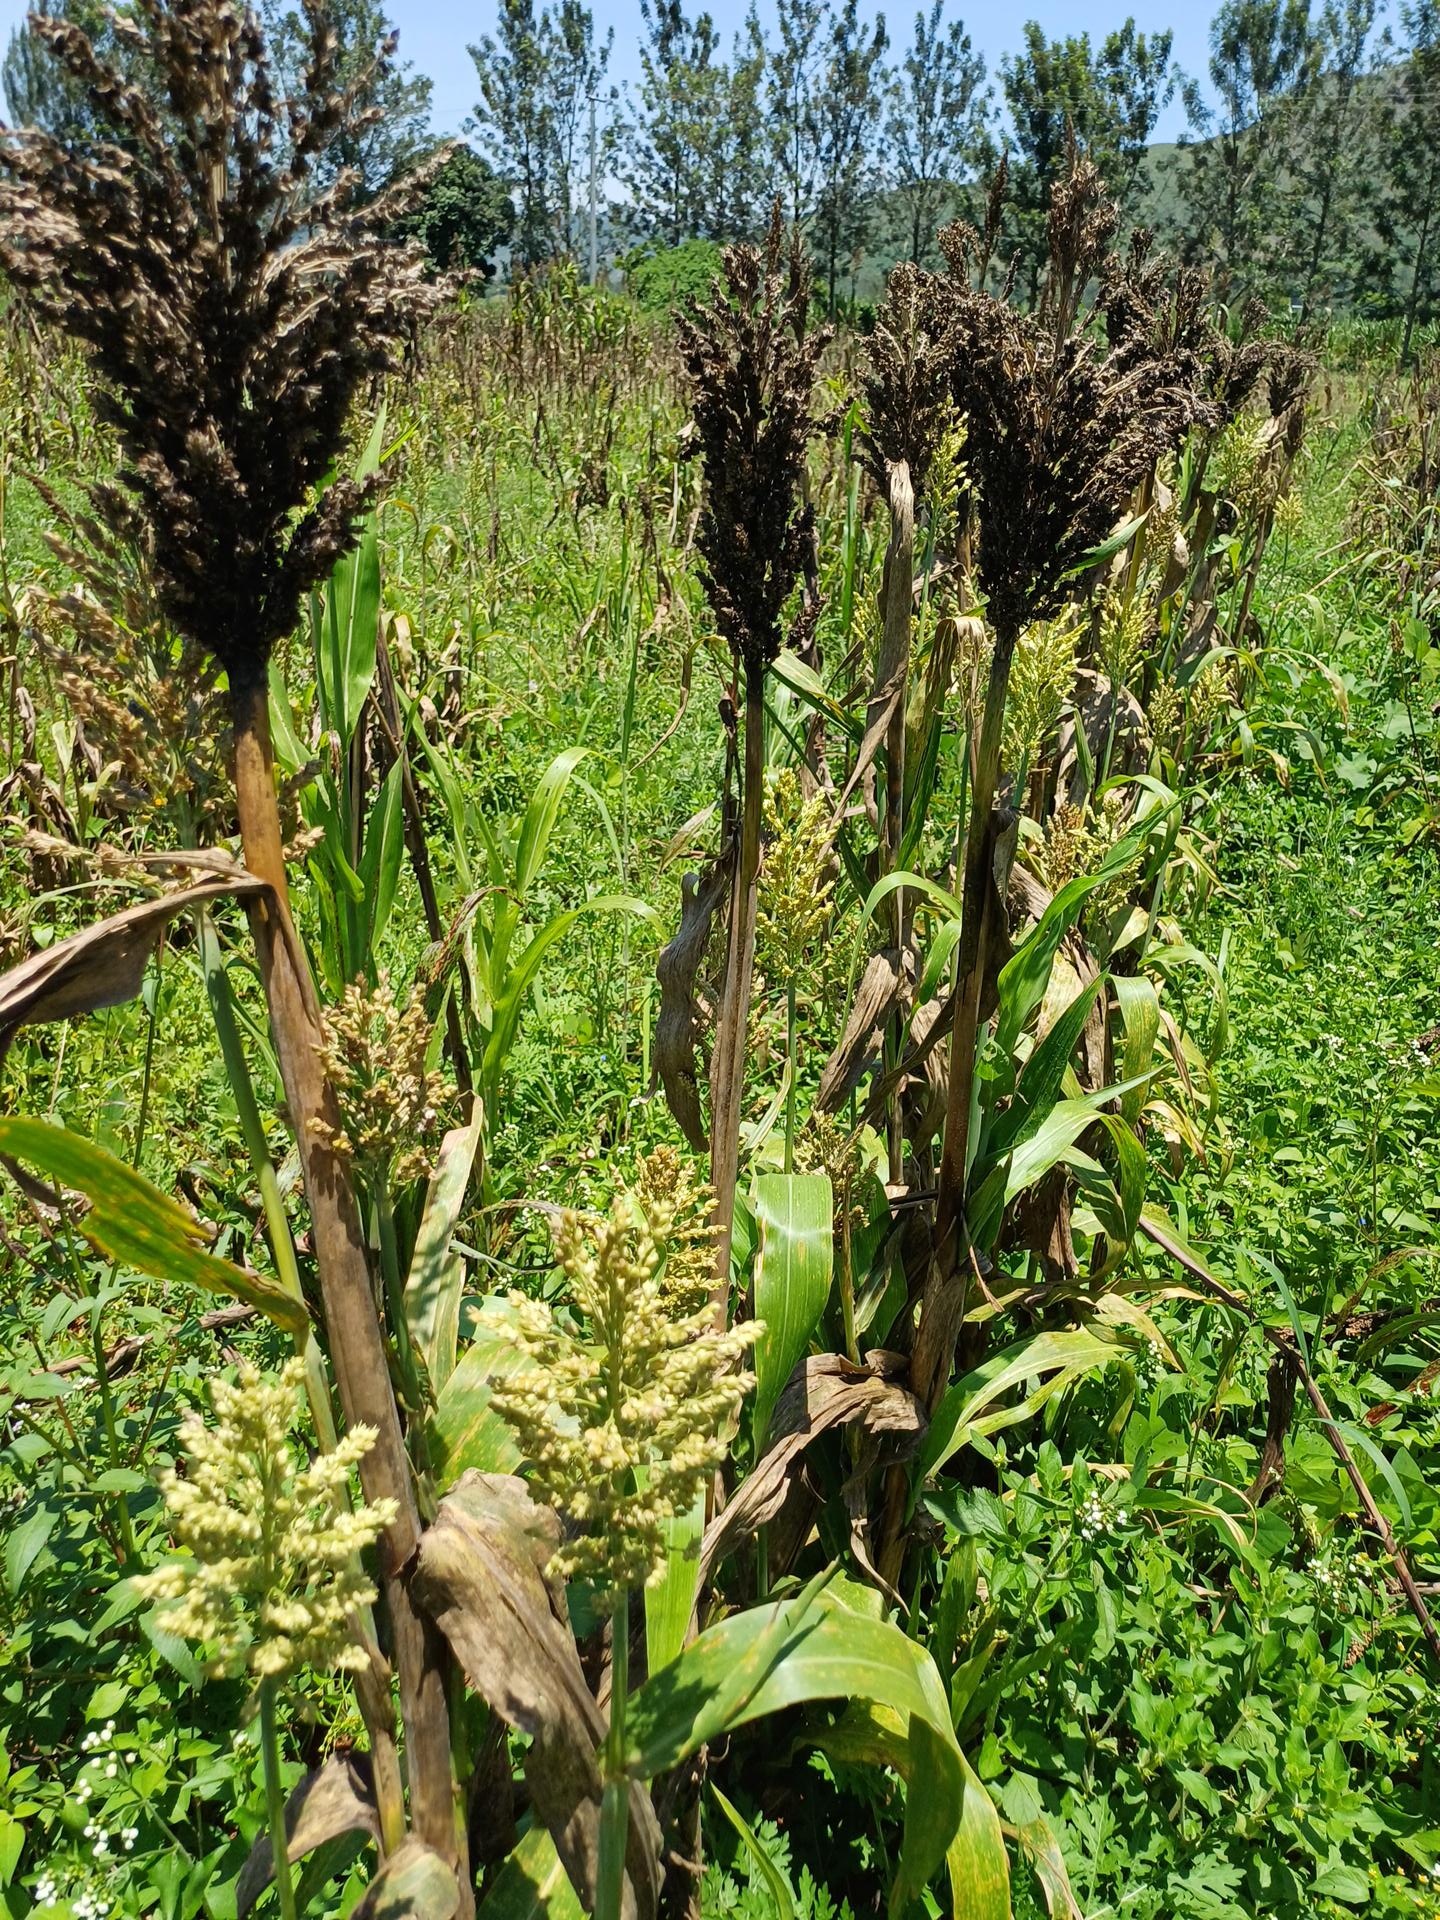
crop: sorghum
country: Kenya
